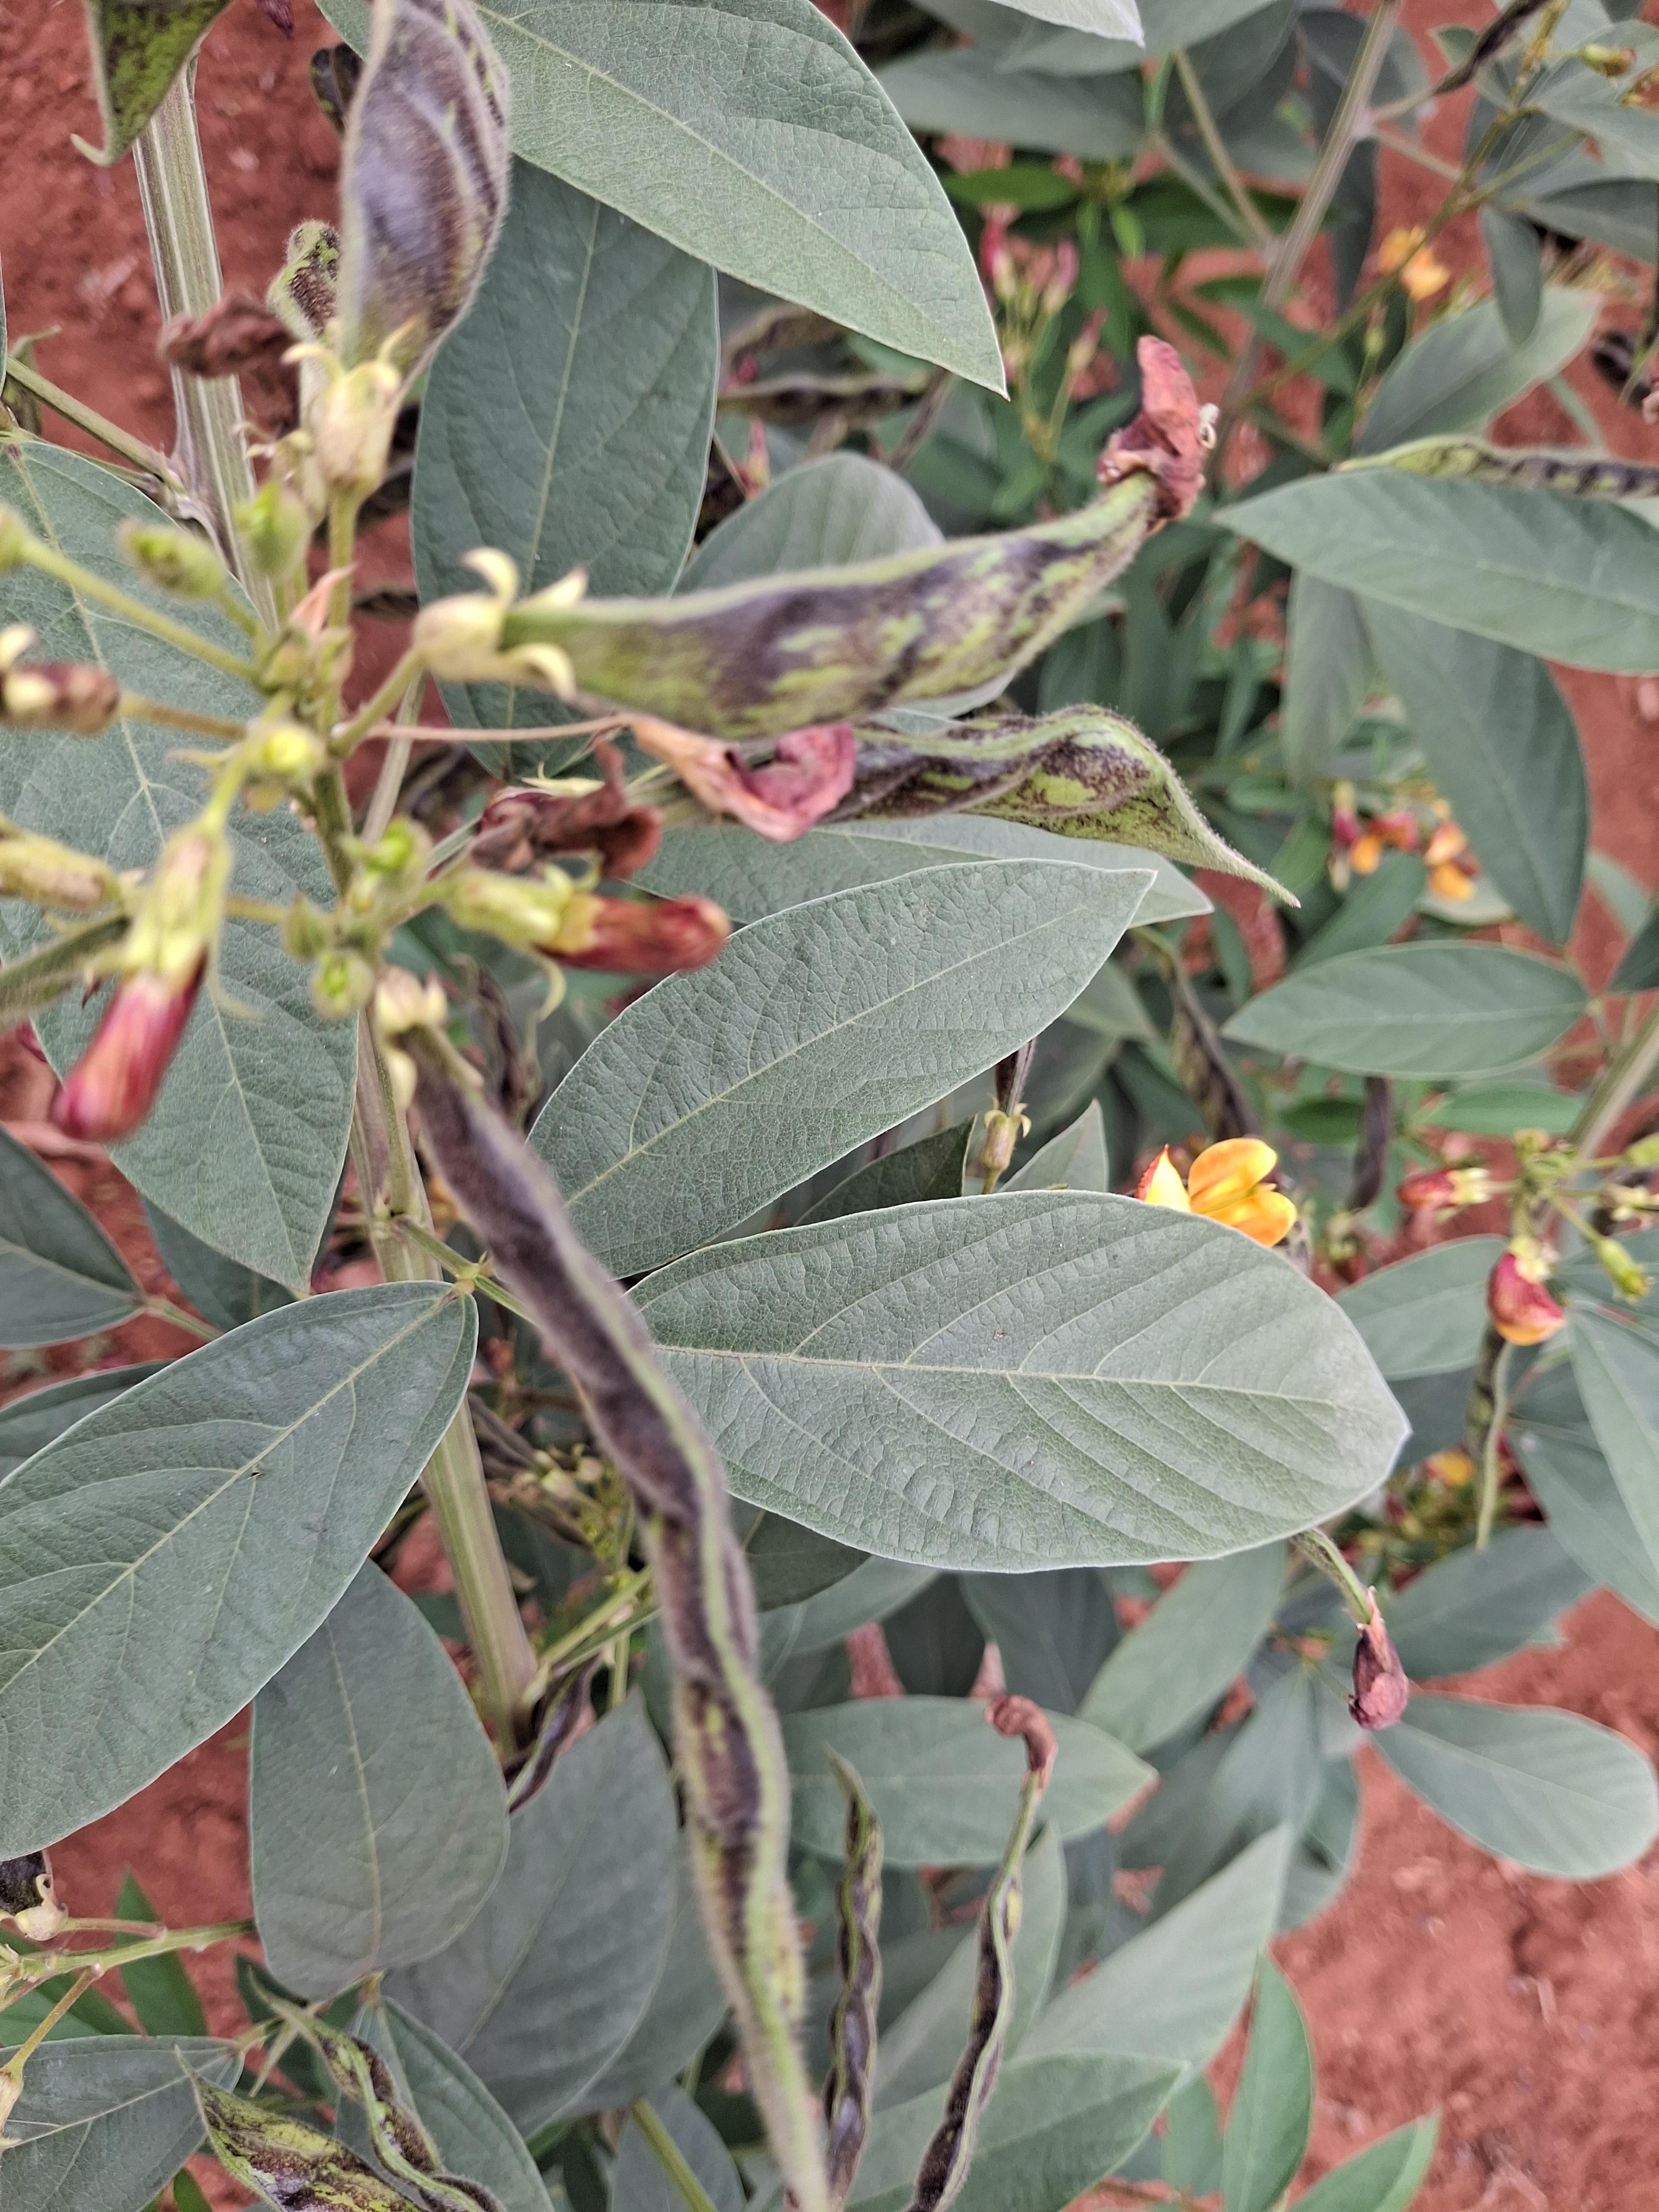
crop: pigeonpea
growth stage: flowering
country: Kenya
